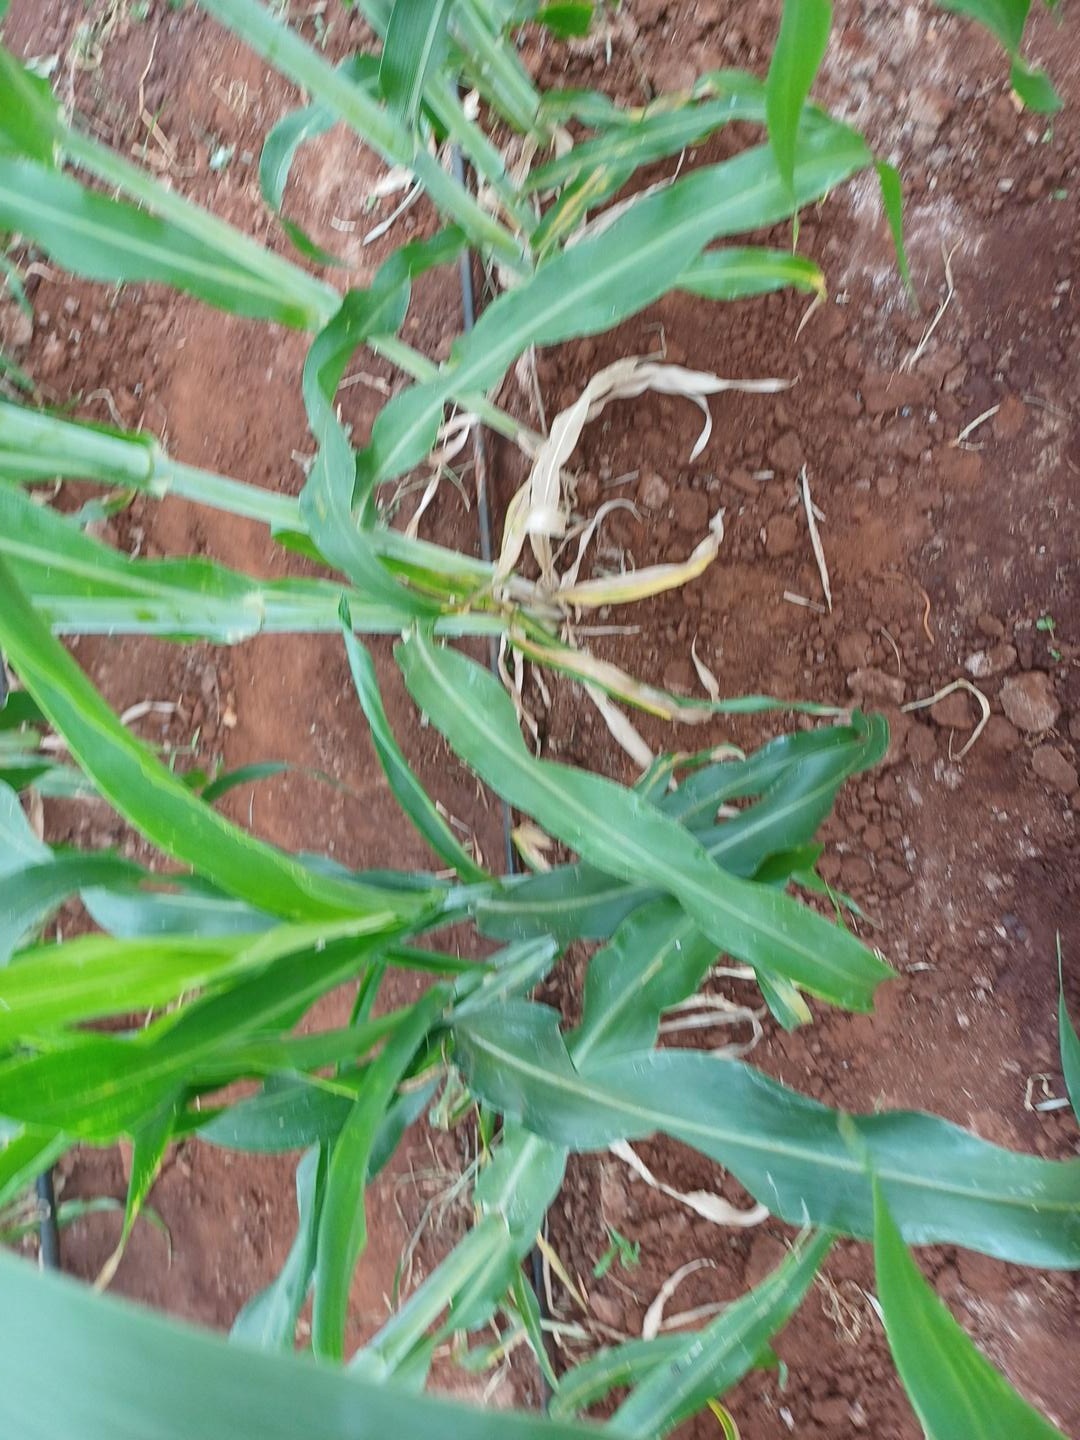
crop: sorghum
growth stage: heading tuber
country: Kenya
